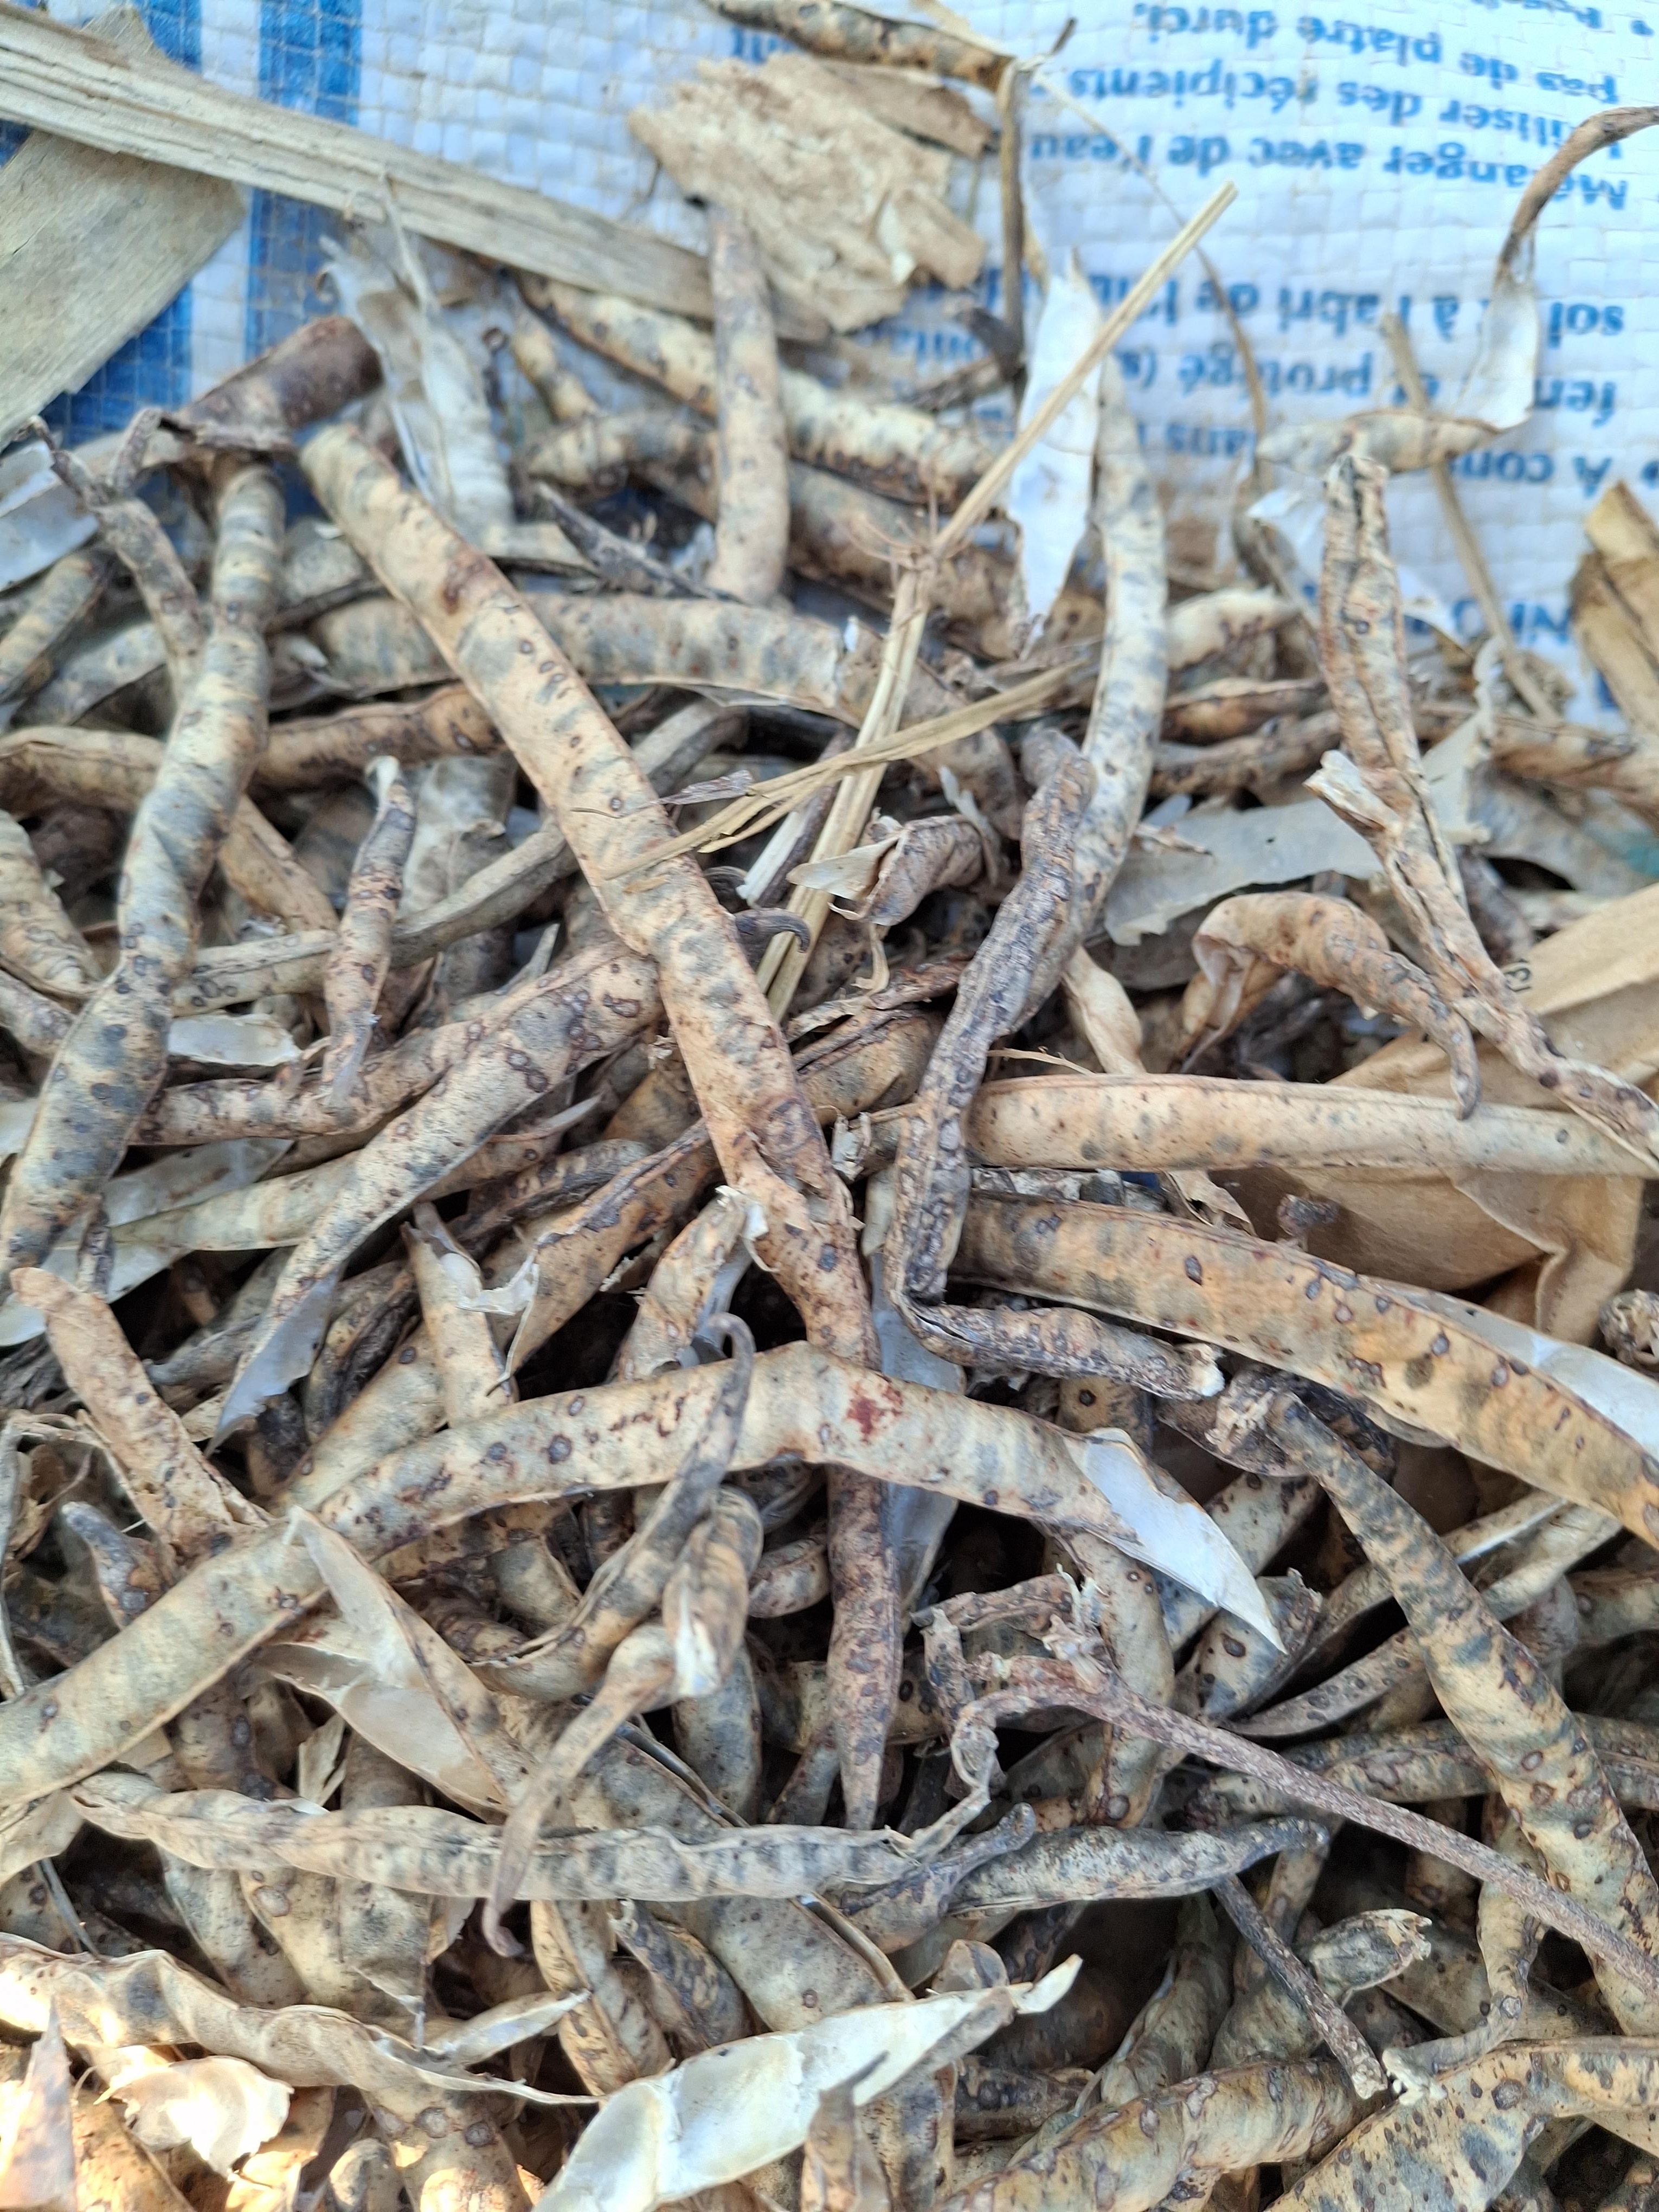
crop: cowpea
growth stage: harvest
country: Nigeria
